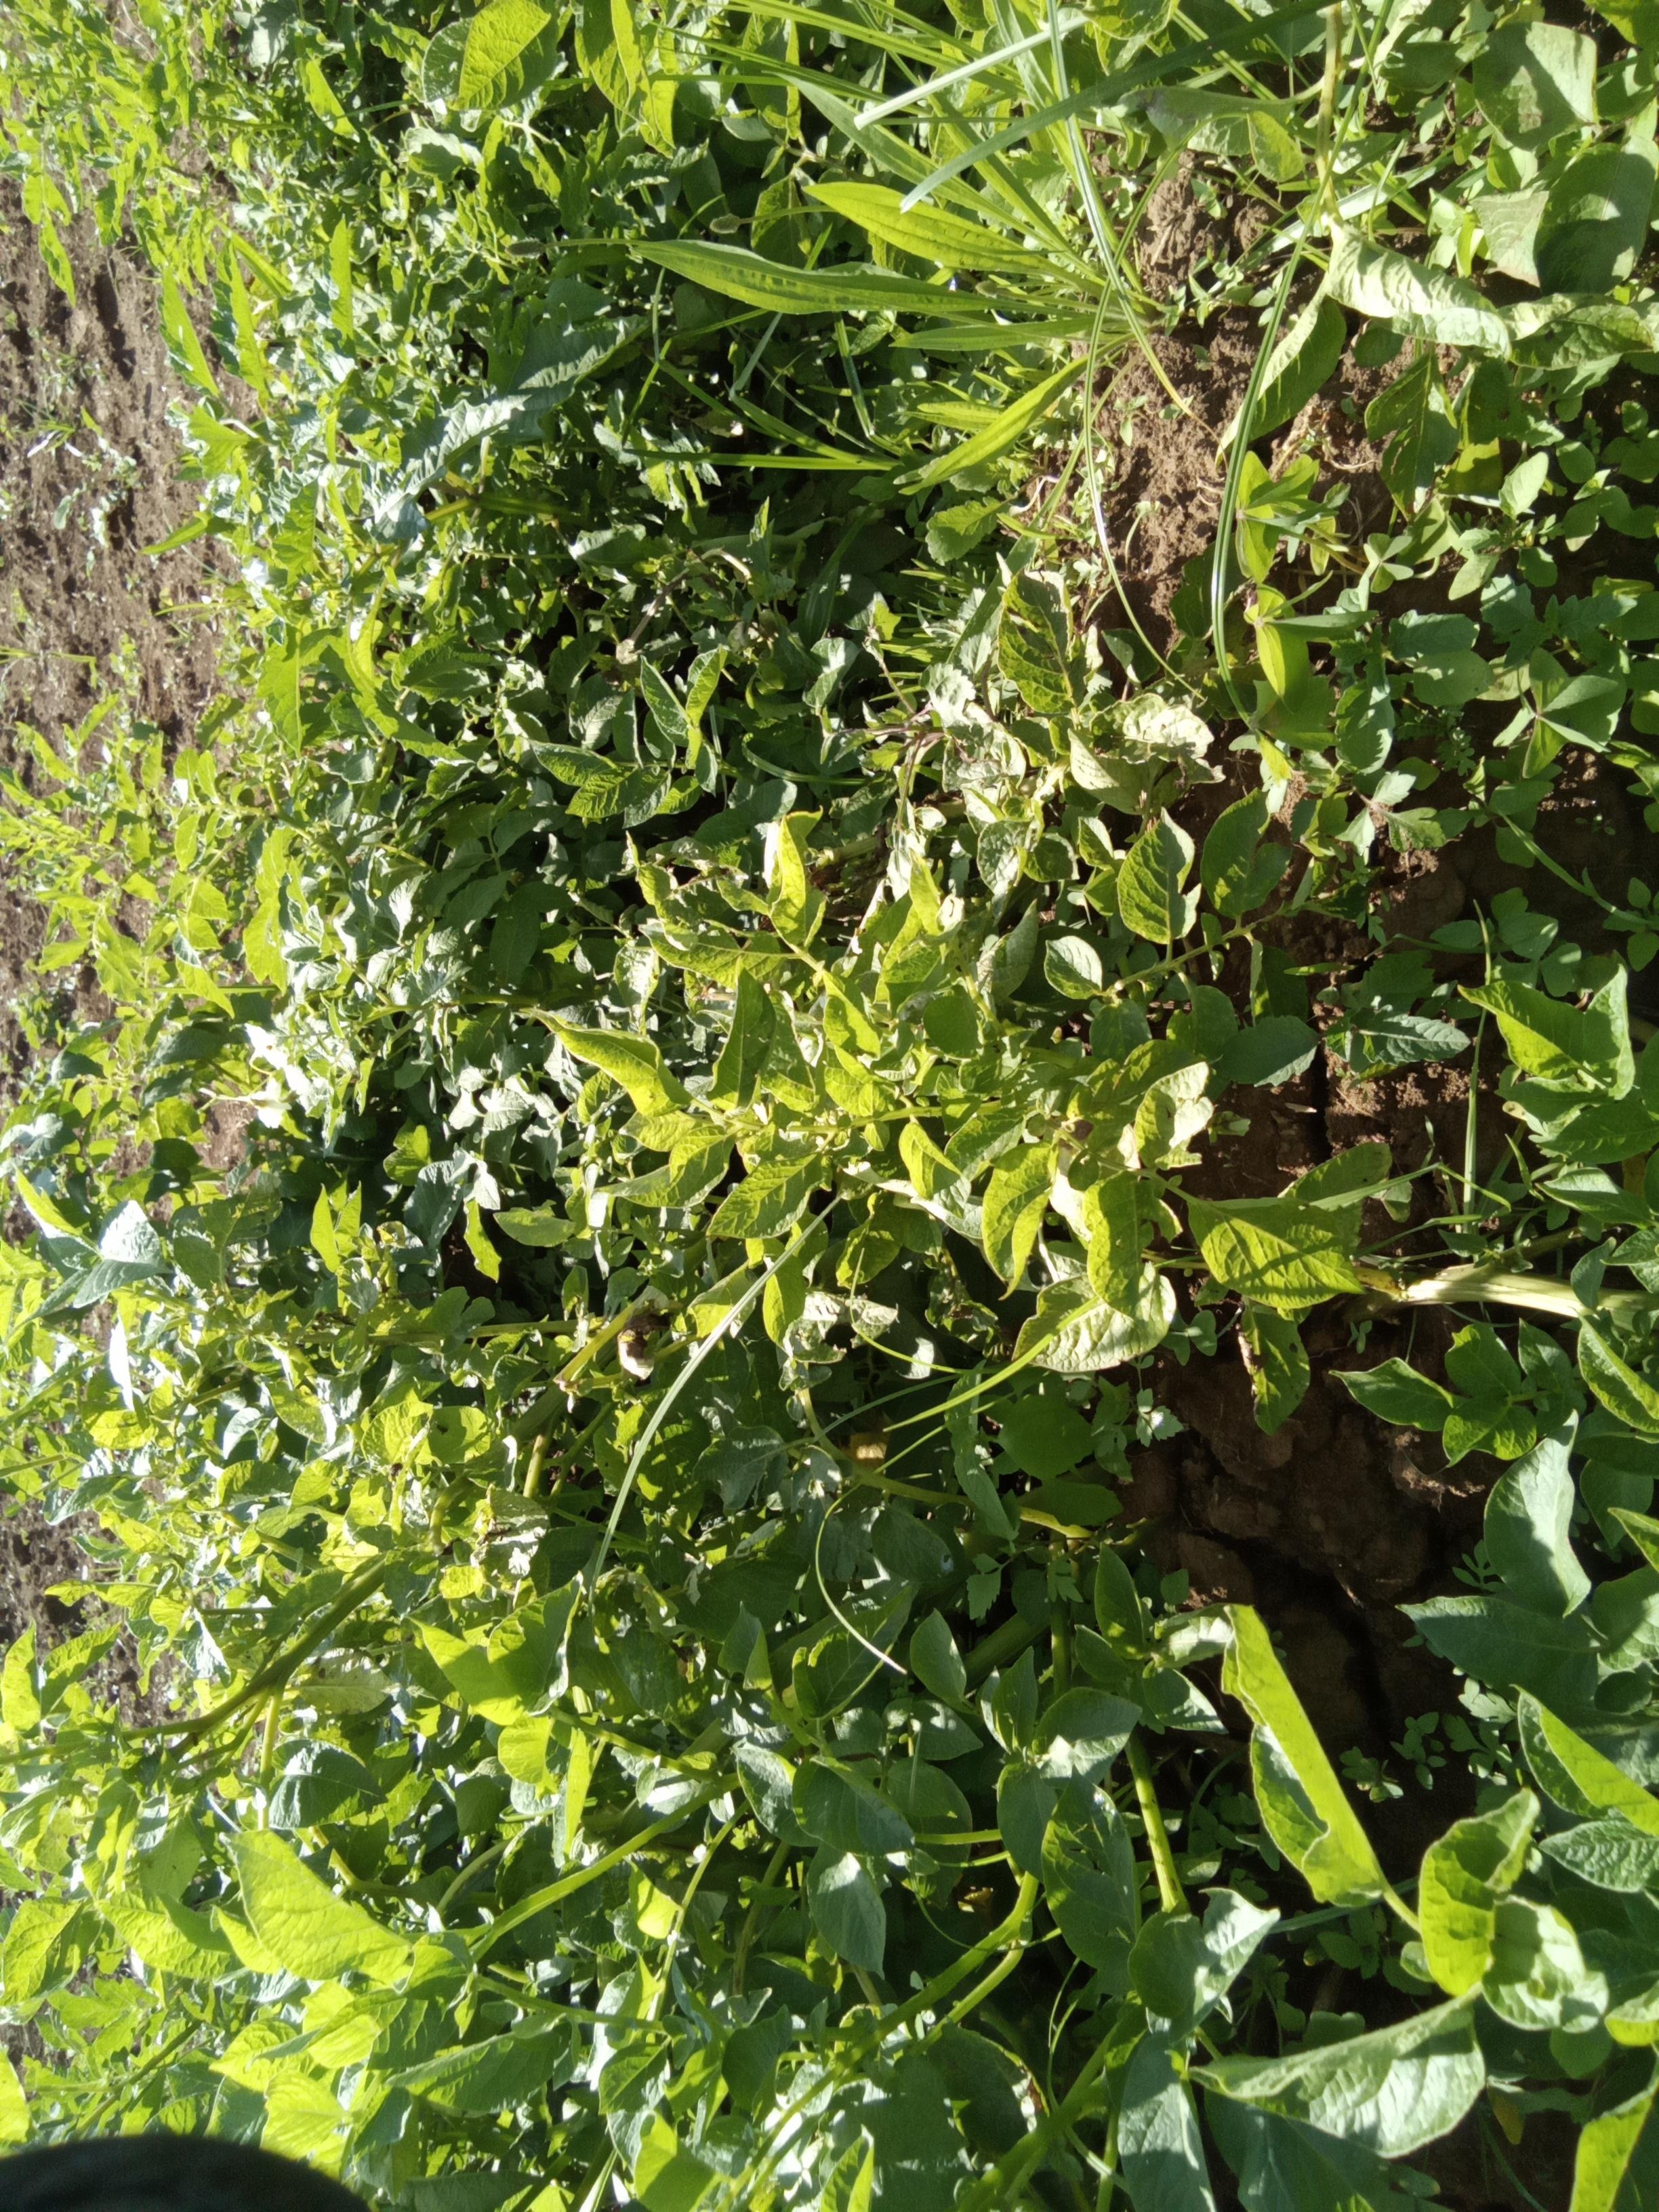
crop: potato
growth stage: vegetative
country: Kenya
